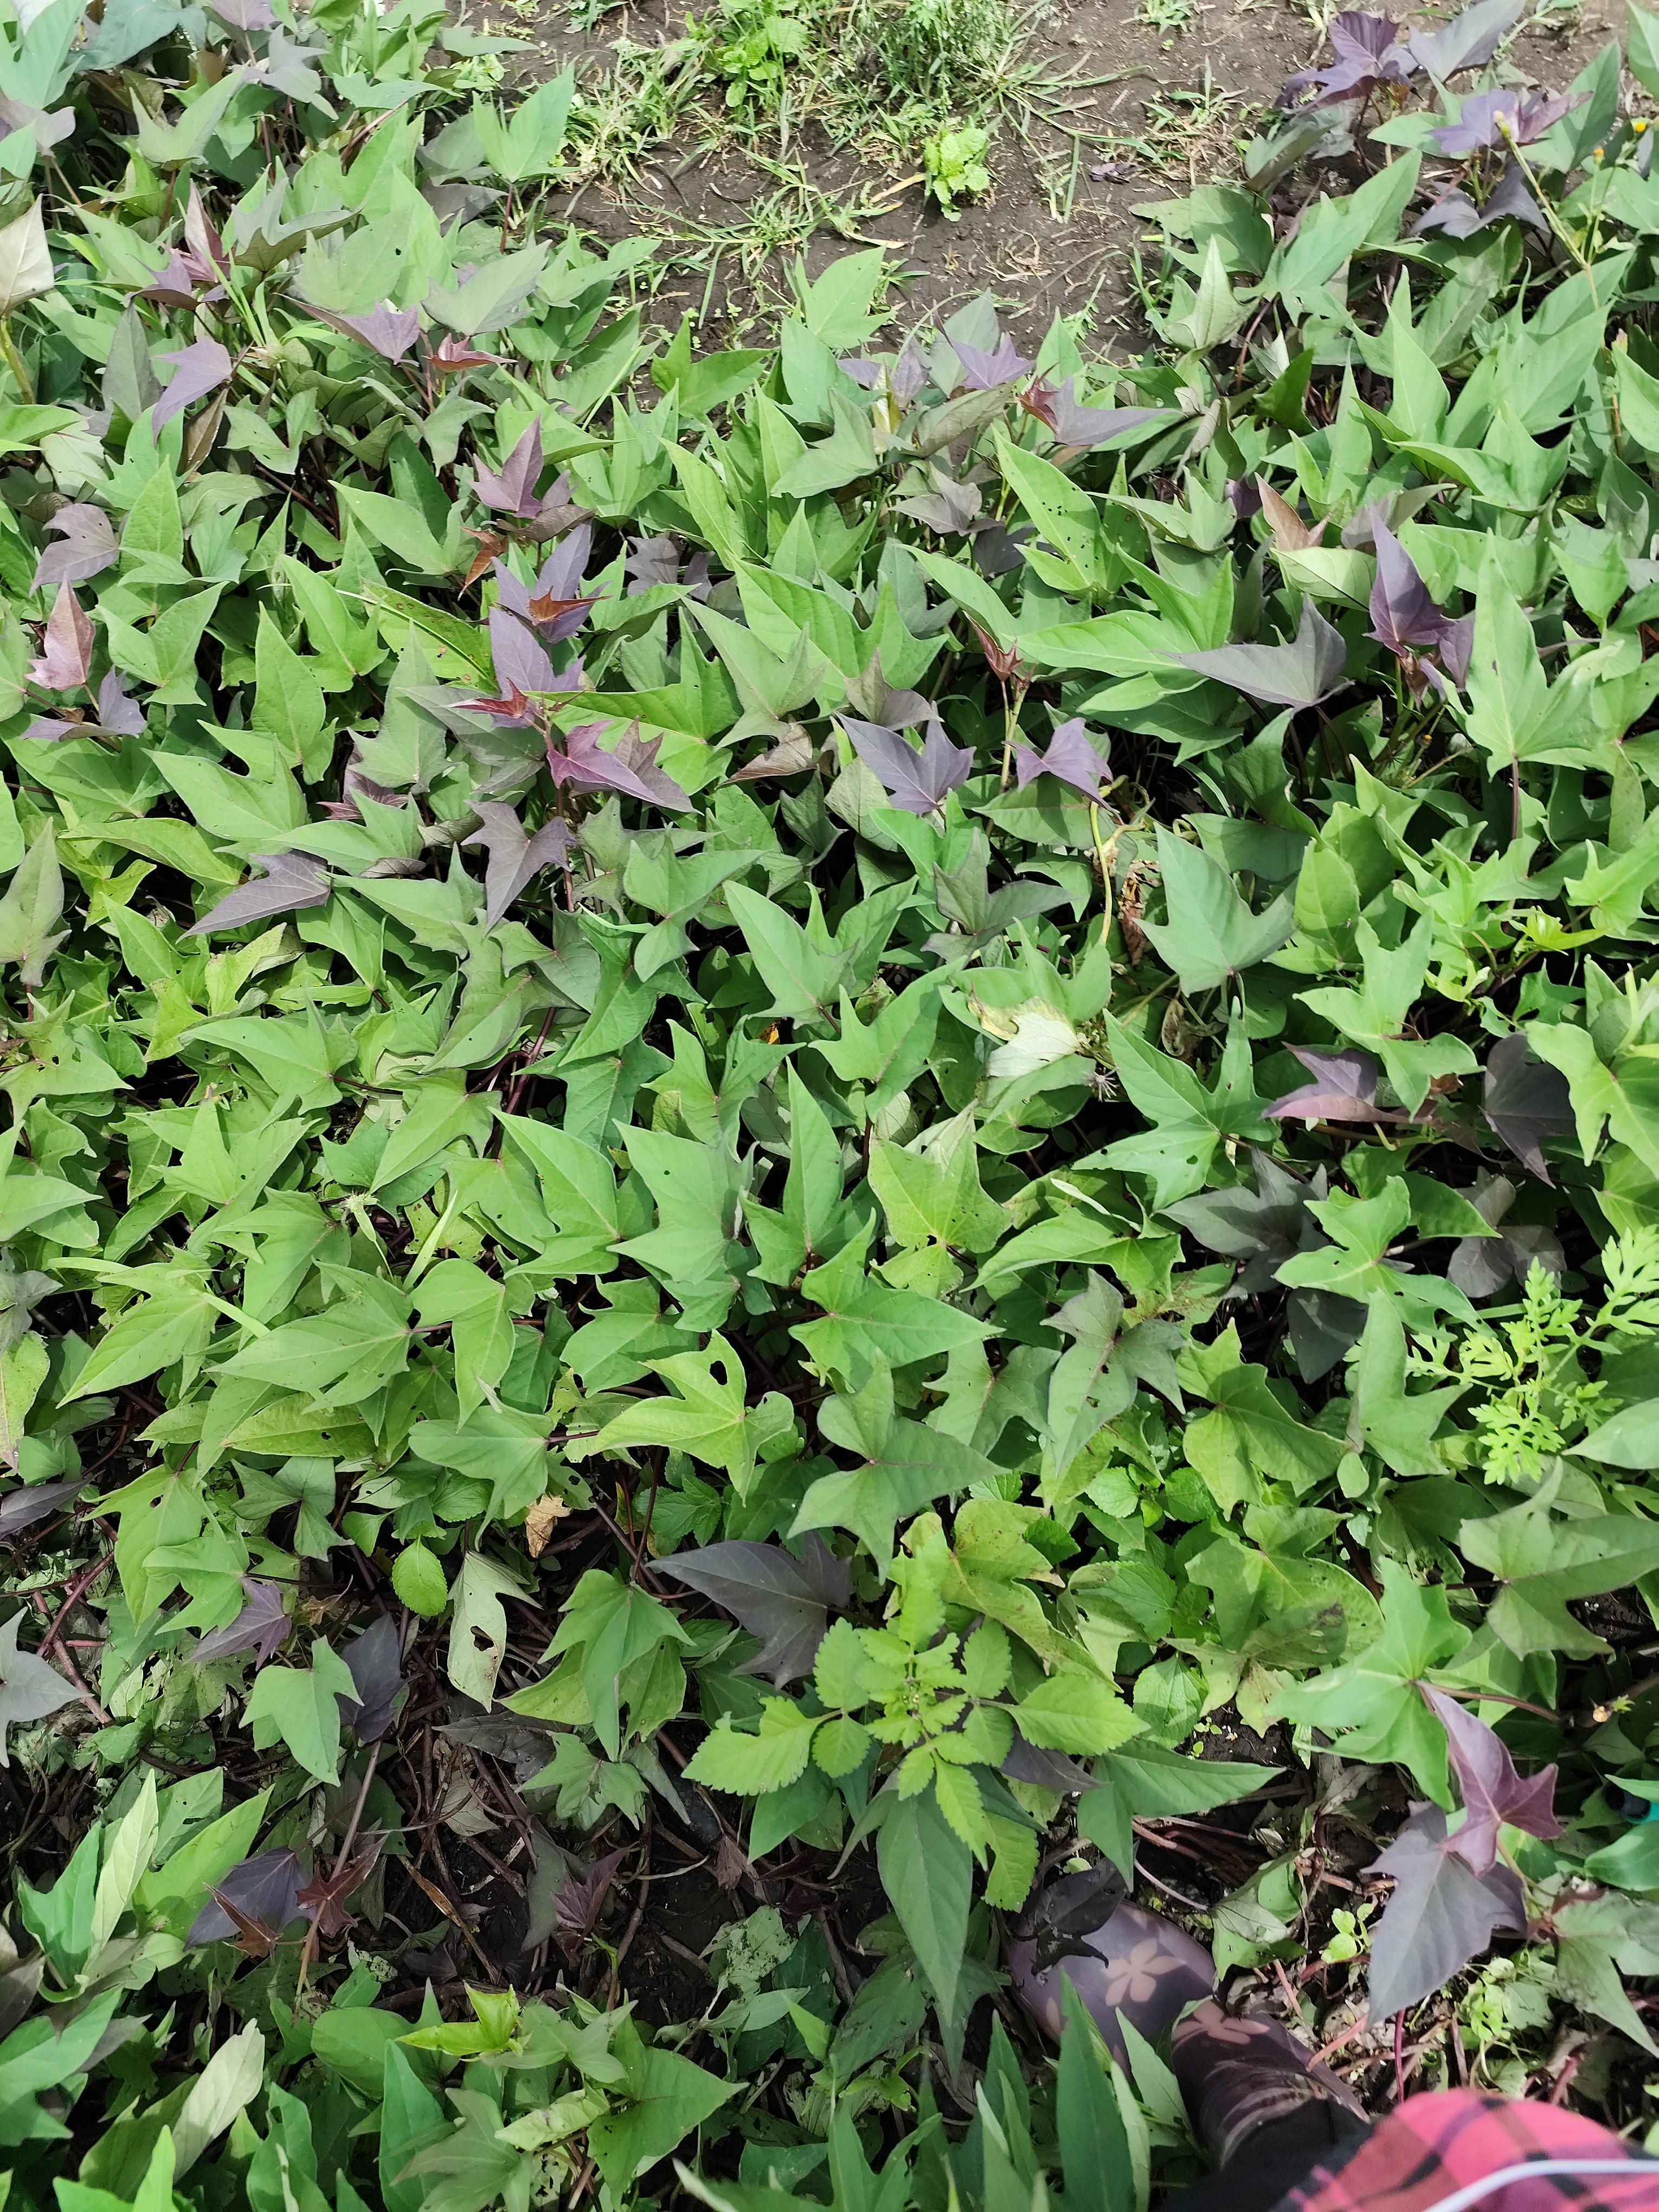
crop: sweet potato
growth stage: vegetative
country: Tanzania
